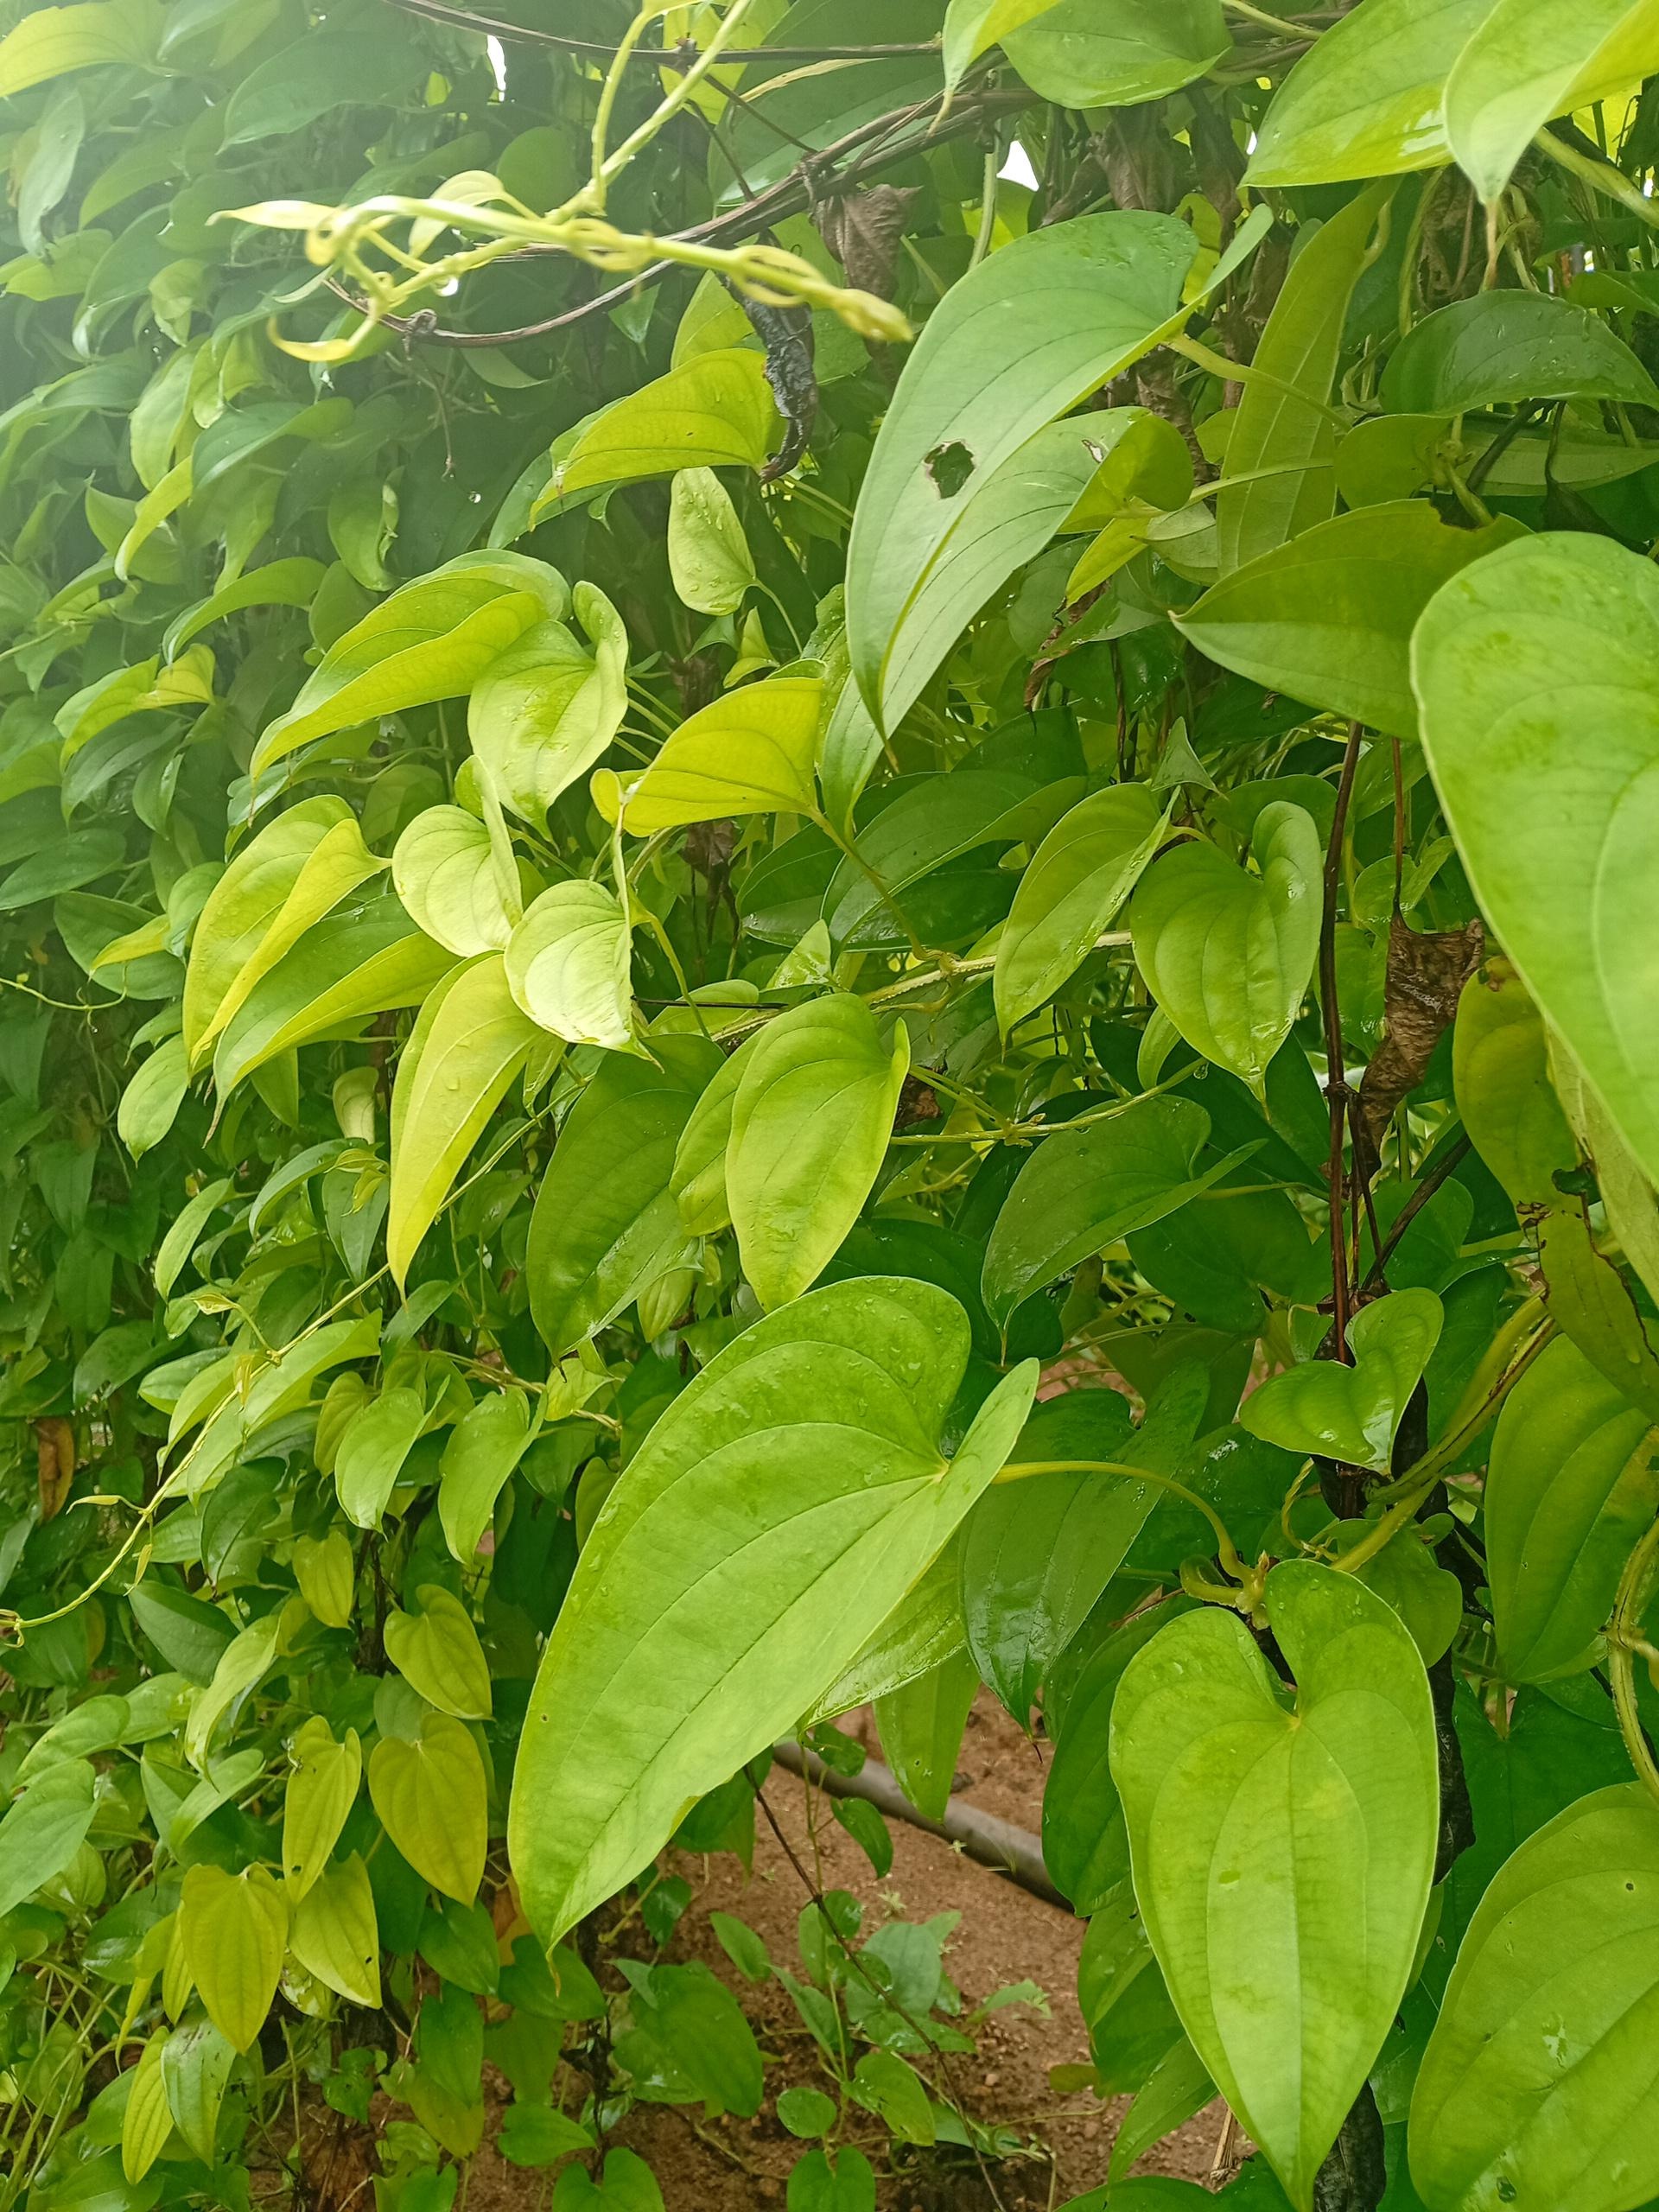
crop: yam
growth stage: vegetative
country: Nigeria
